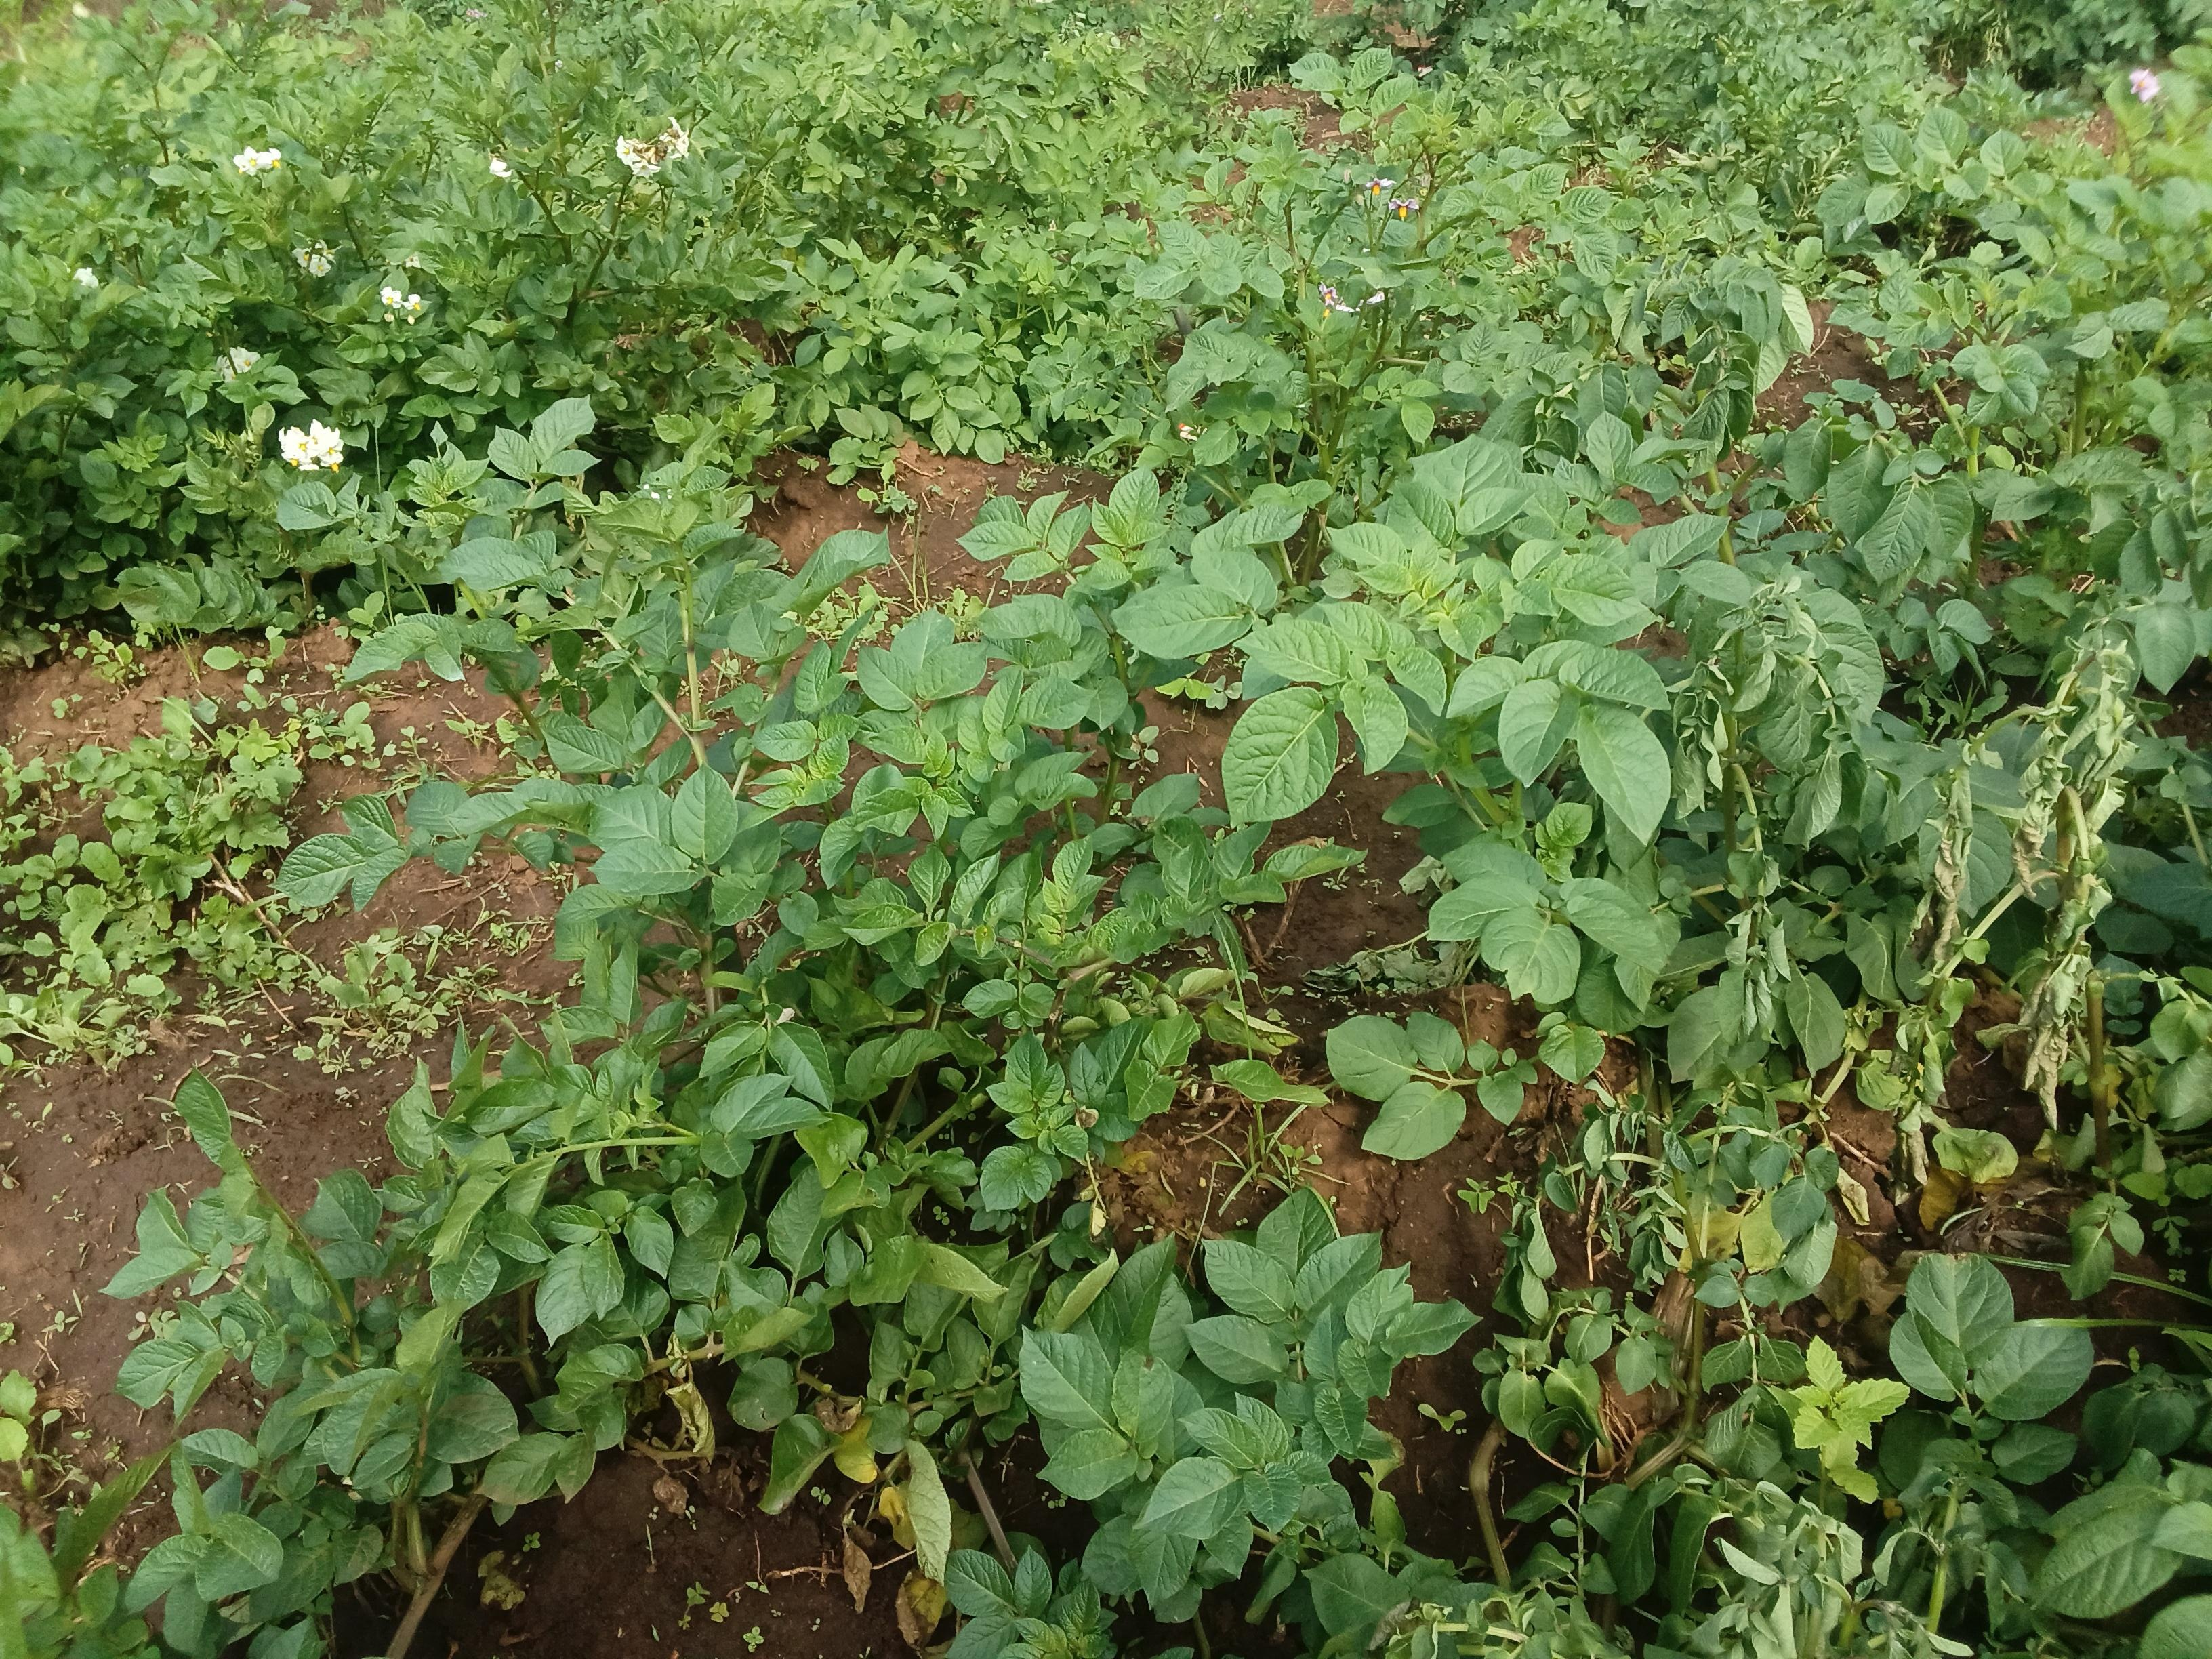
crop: potato
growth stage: flowering
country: Kenya
